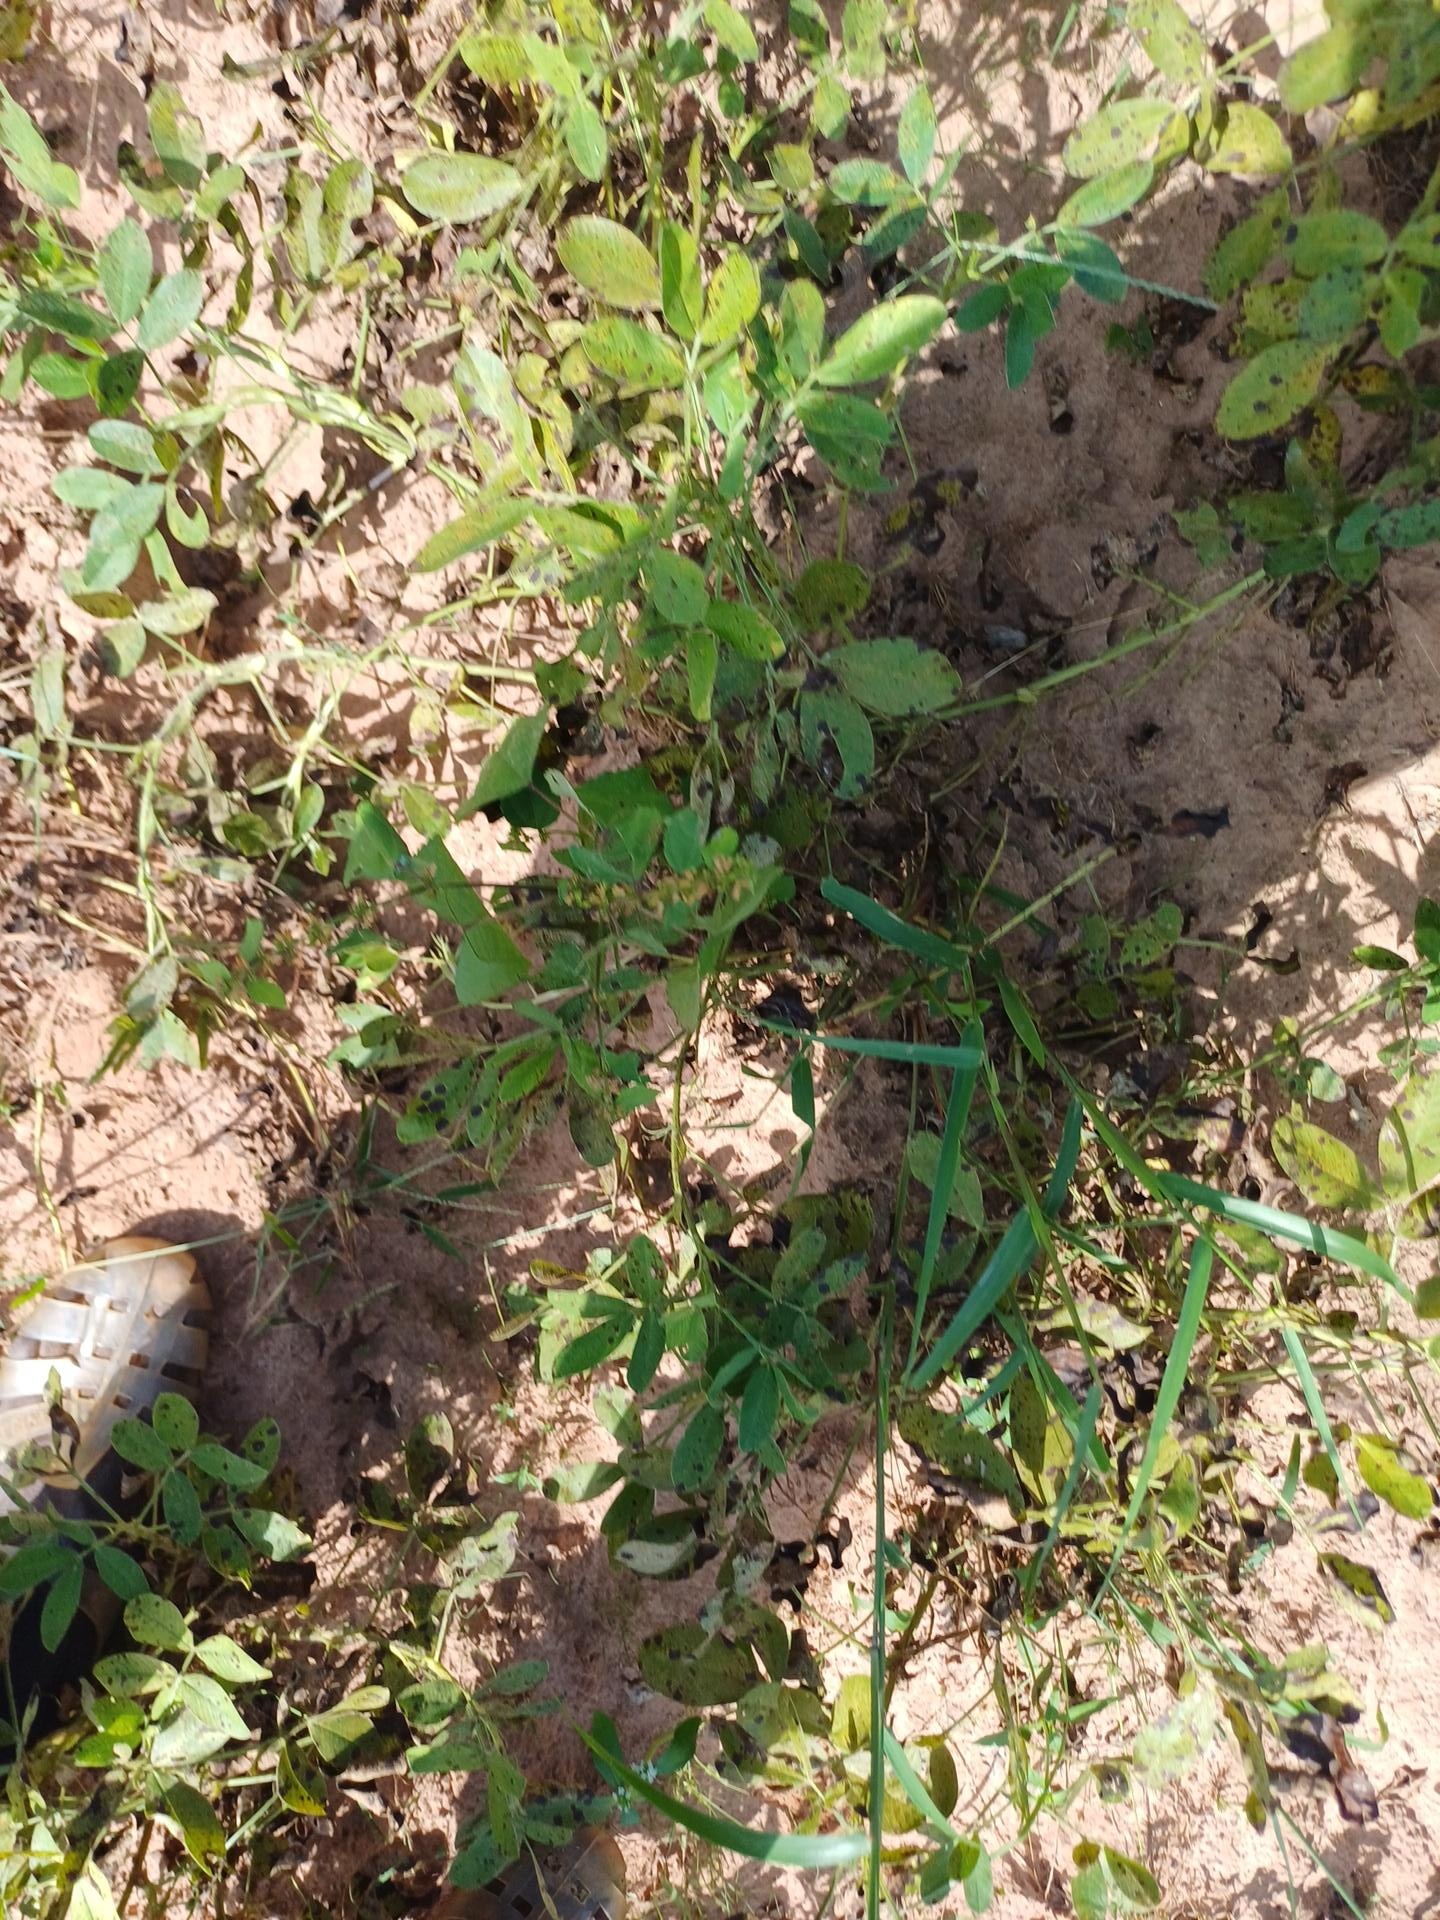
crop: groundnut
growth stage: flowering
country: Senegal
